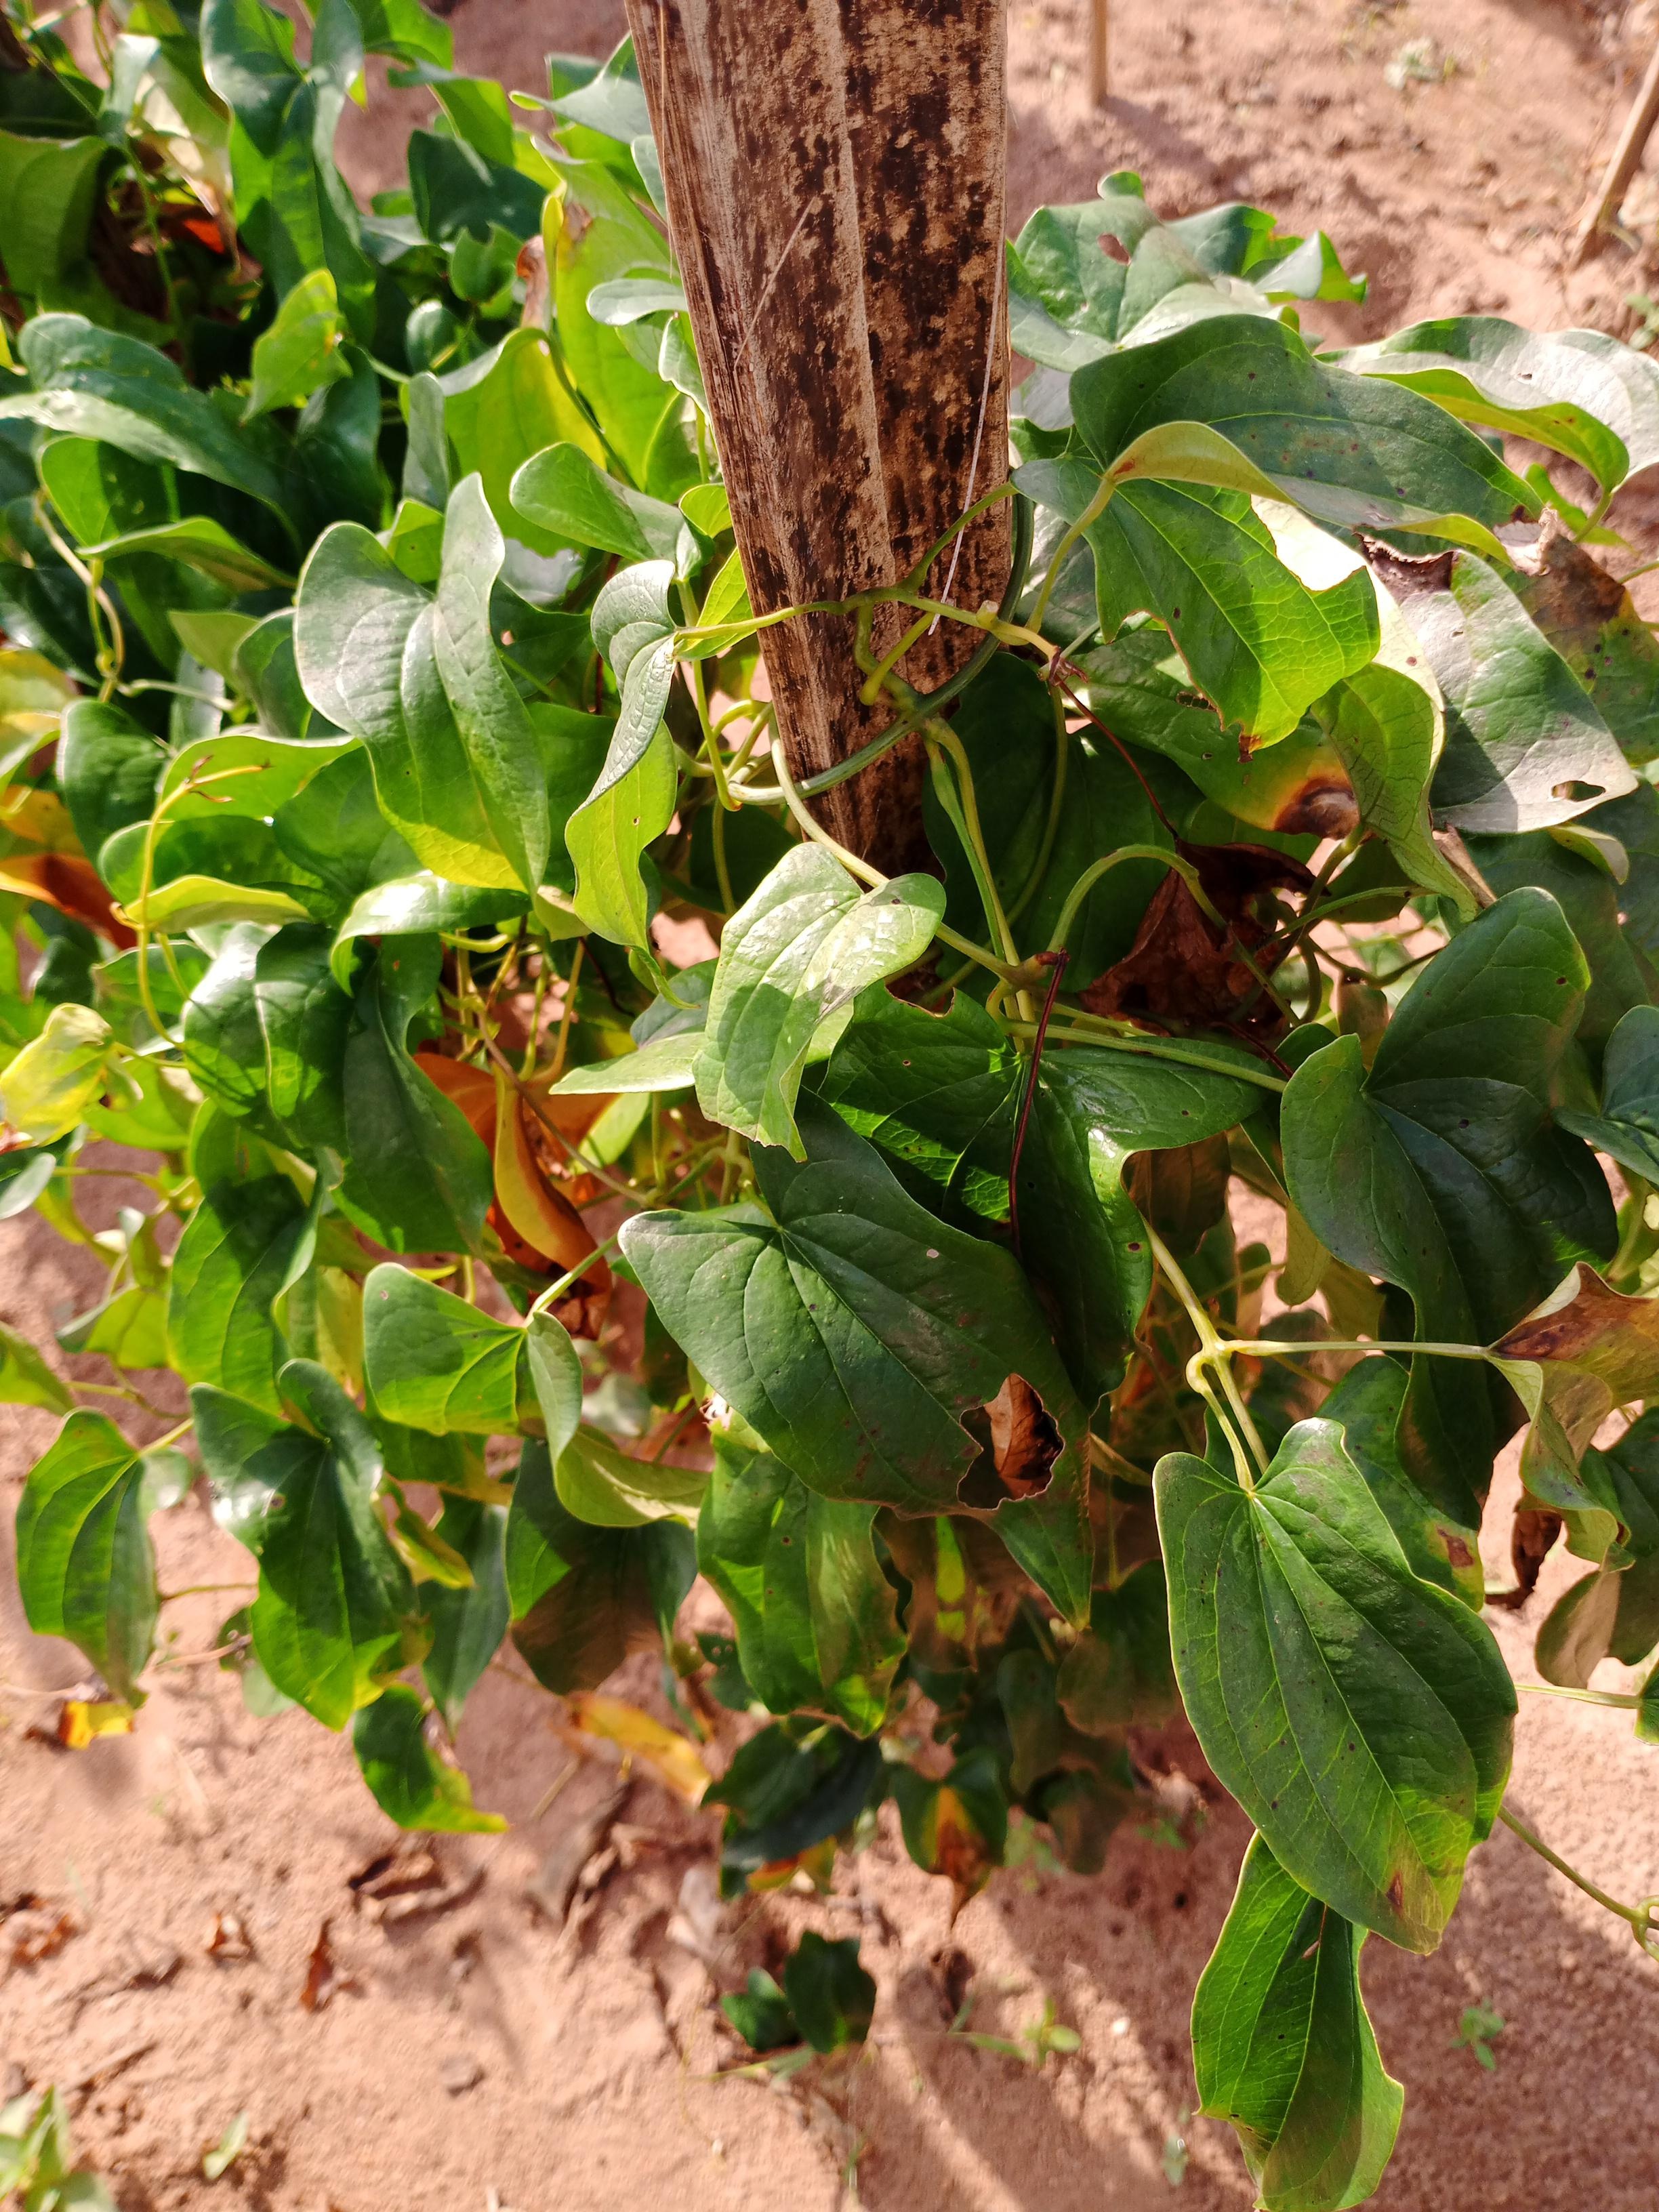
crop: yam
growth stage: vegetative
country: Nigeria
